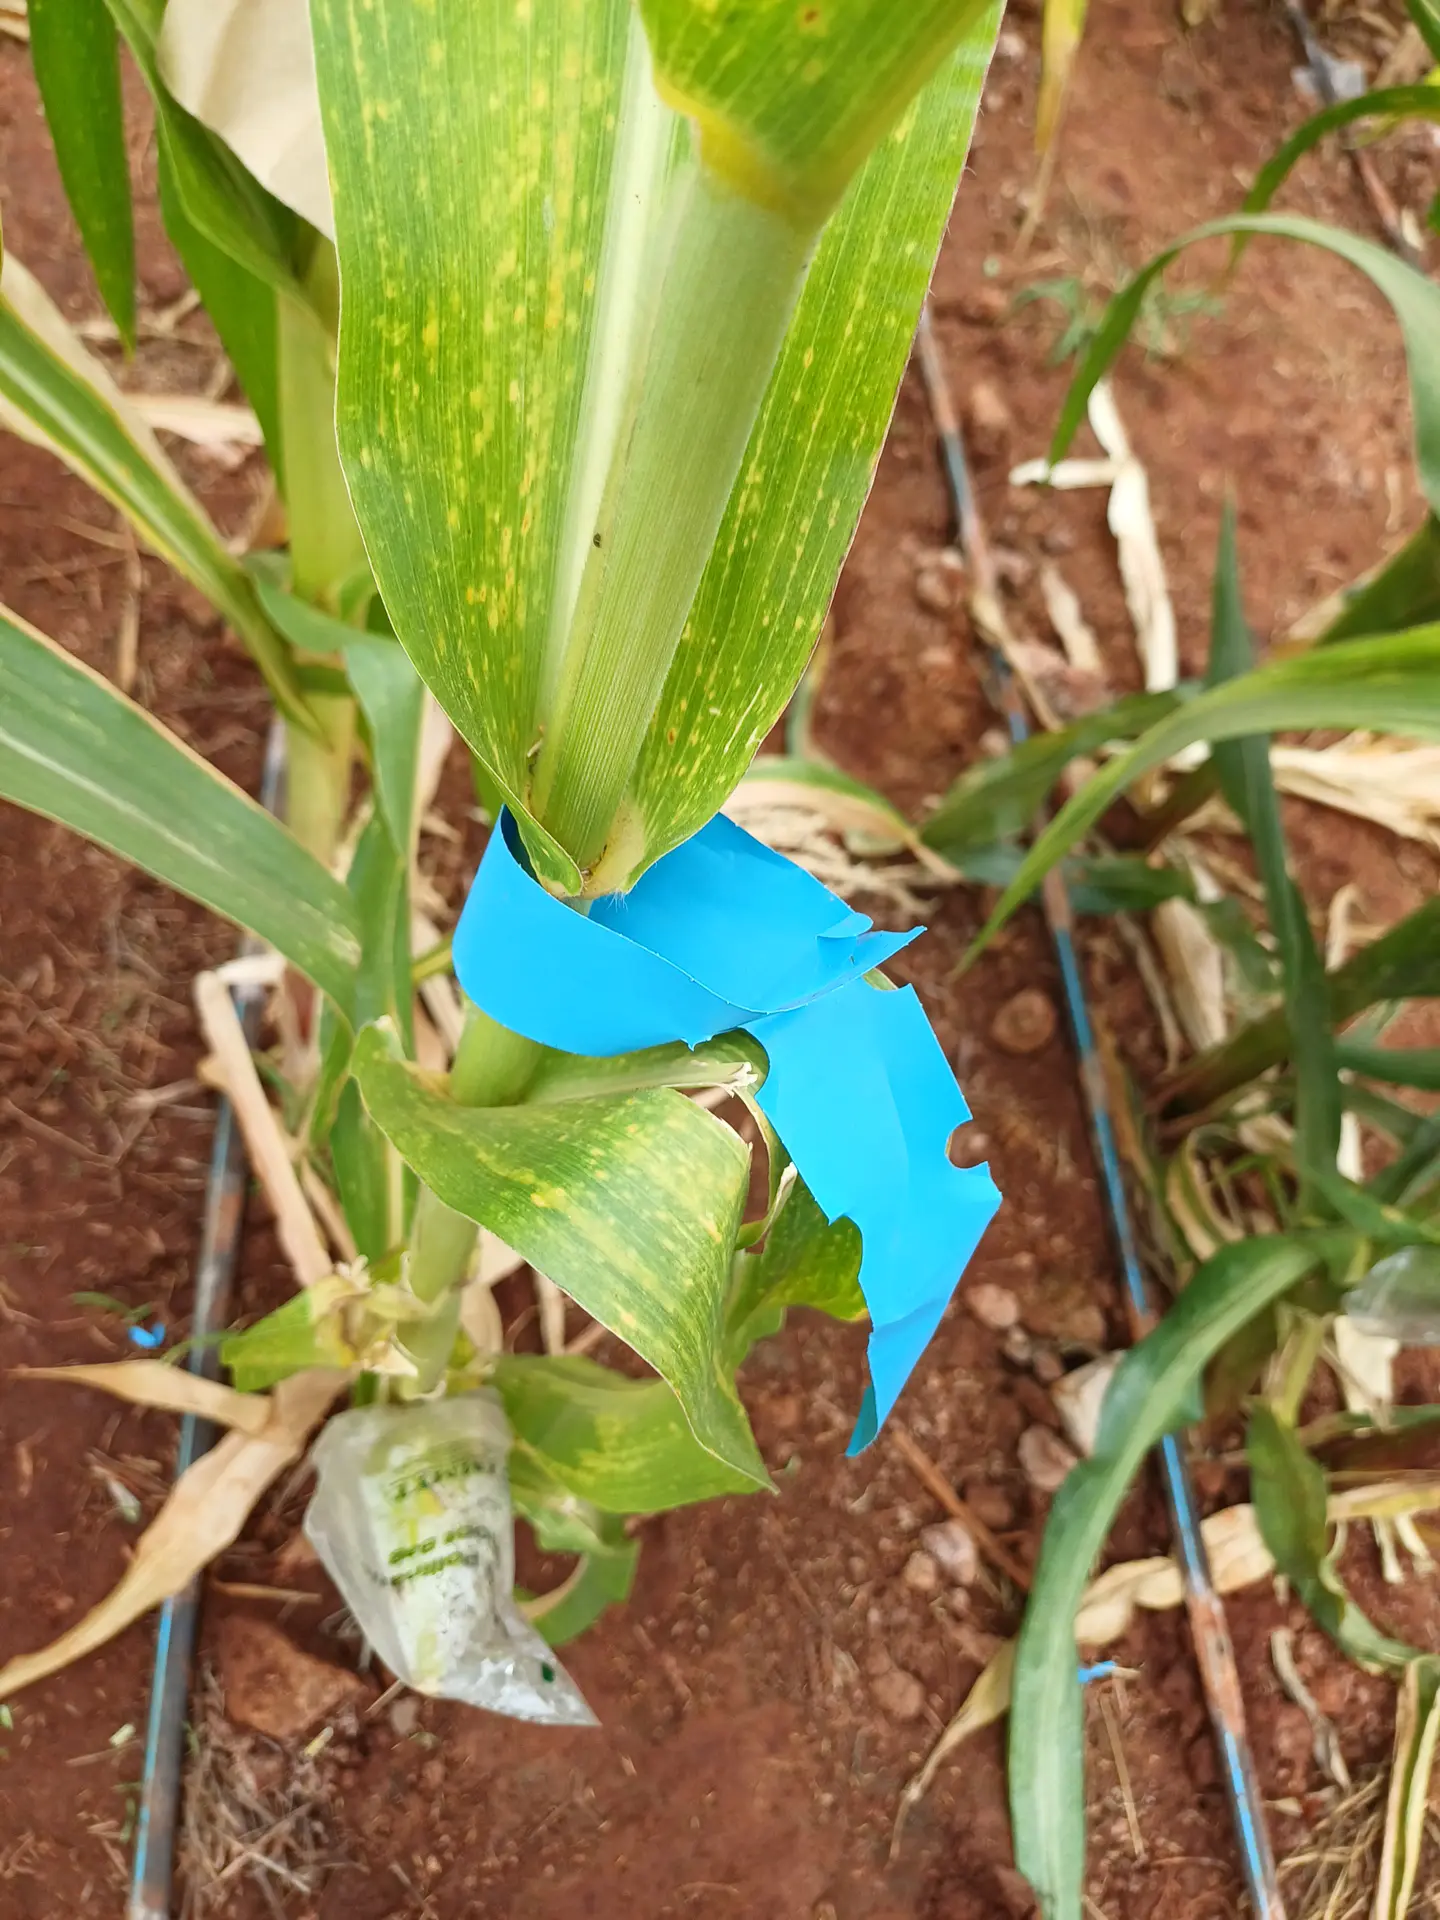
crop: maize
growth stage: flowering
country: Kenya
